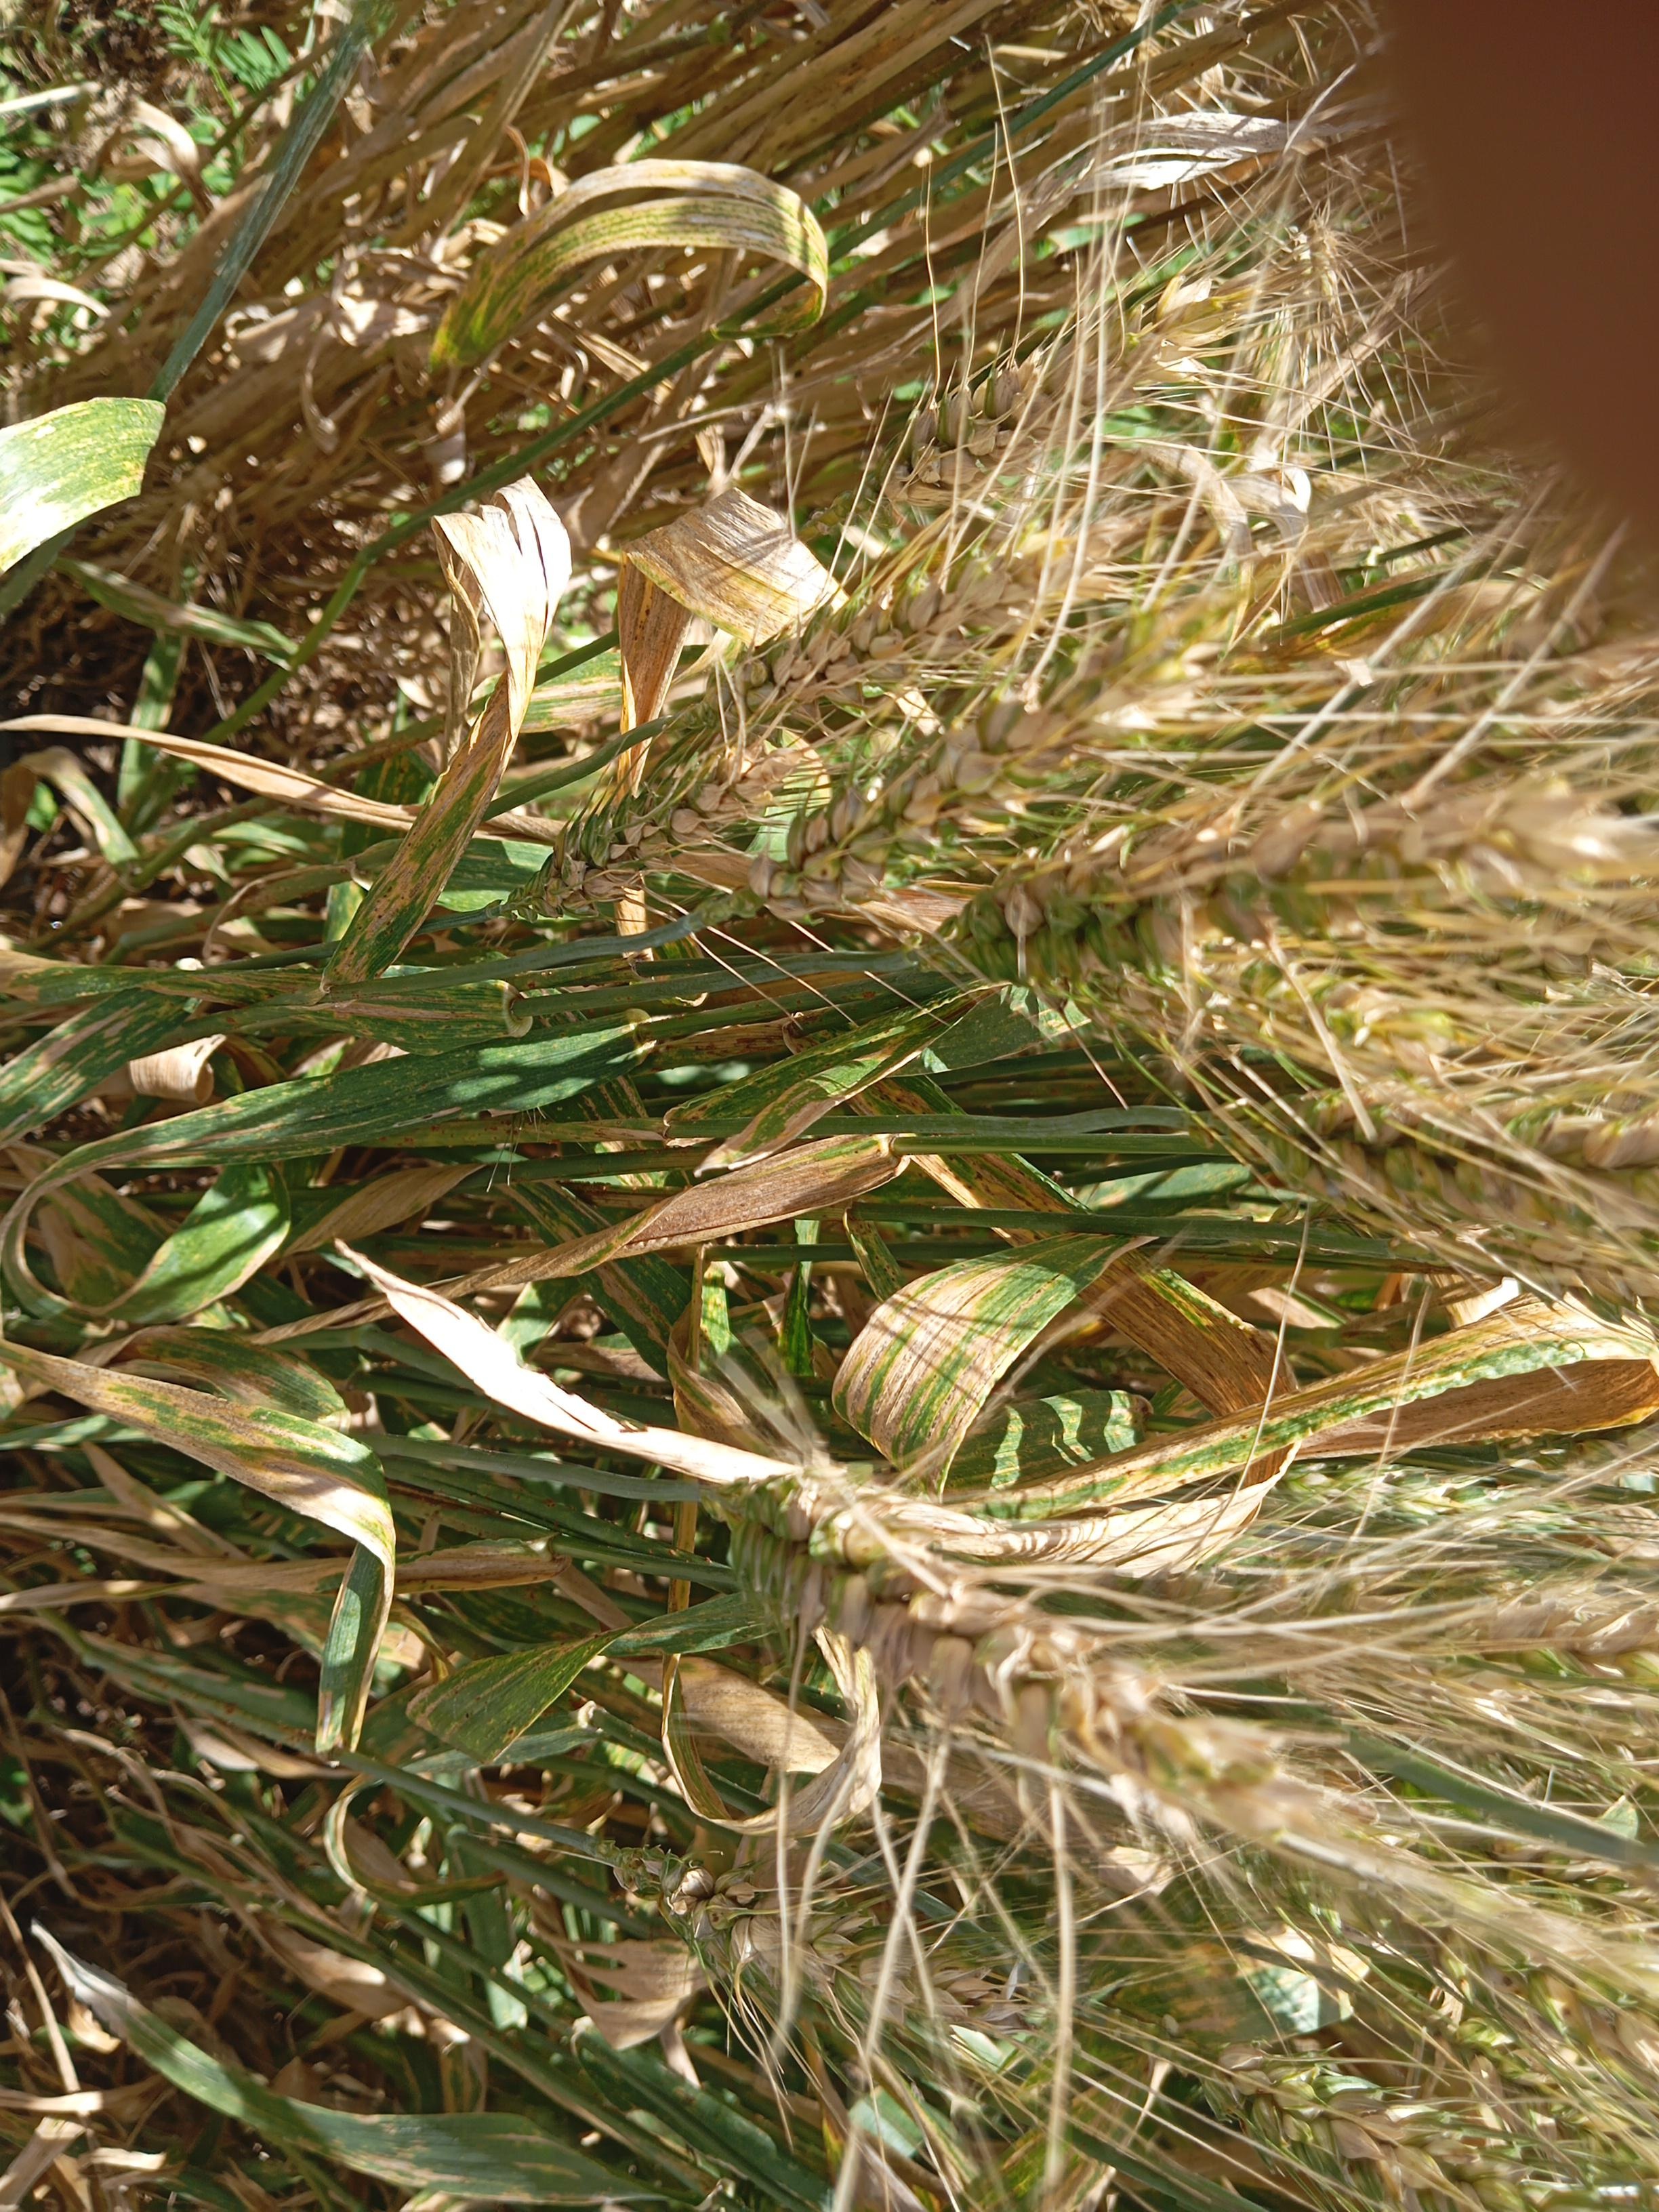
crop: wheat
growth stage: maturity
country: Kenya
